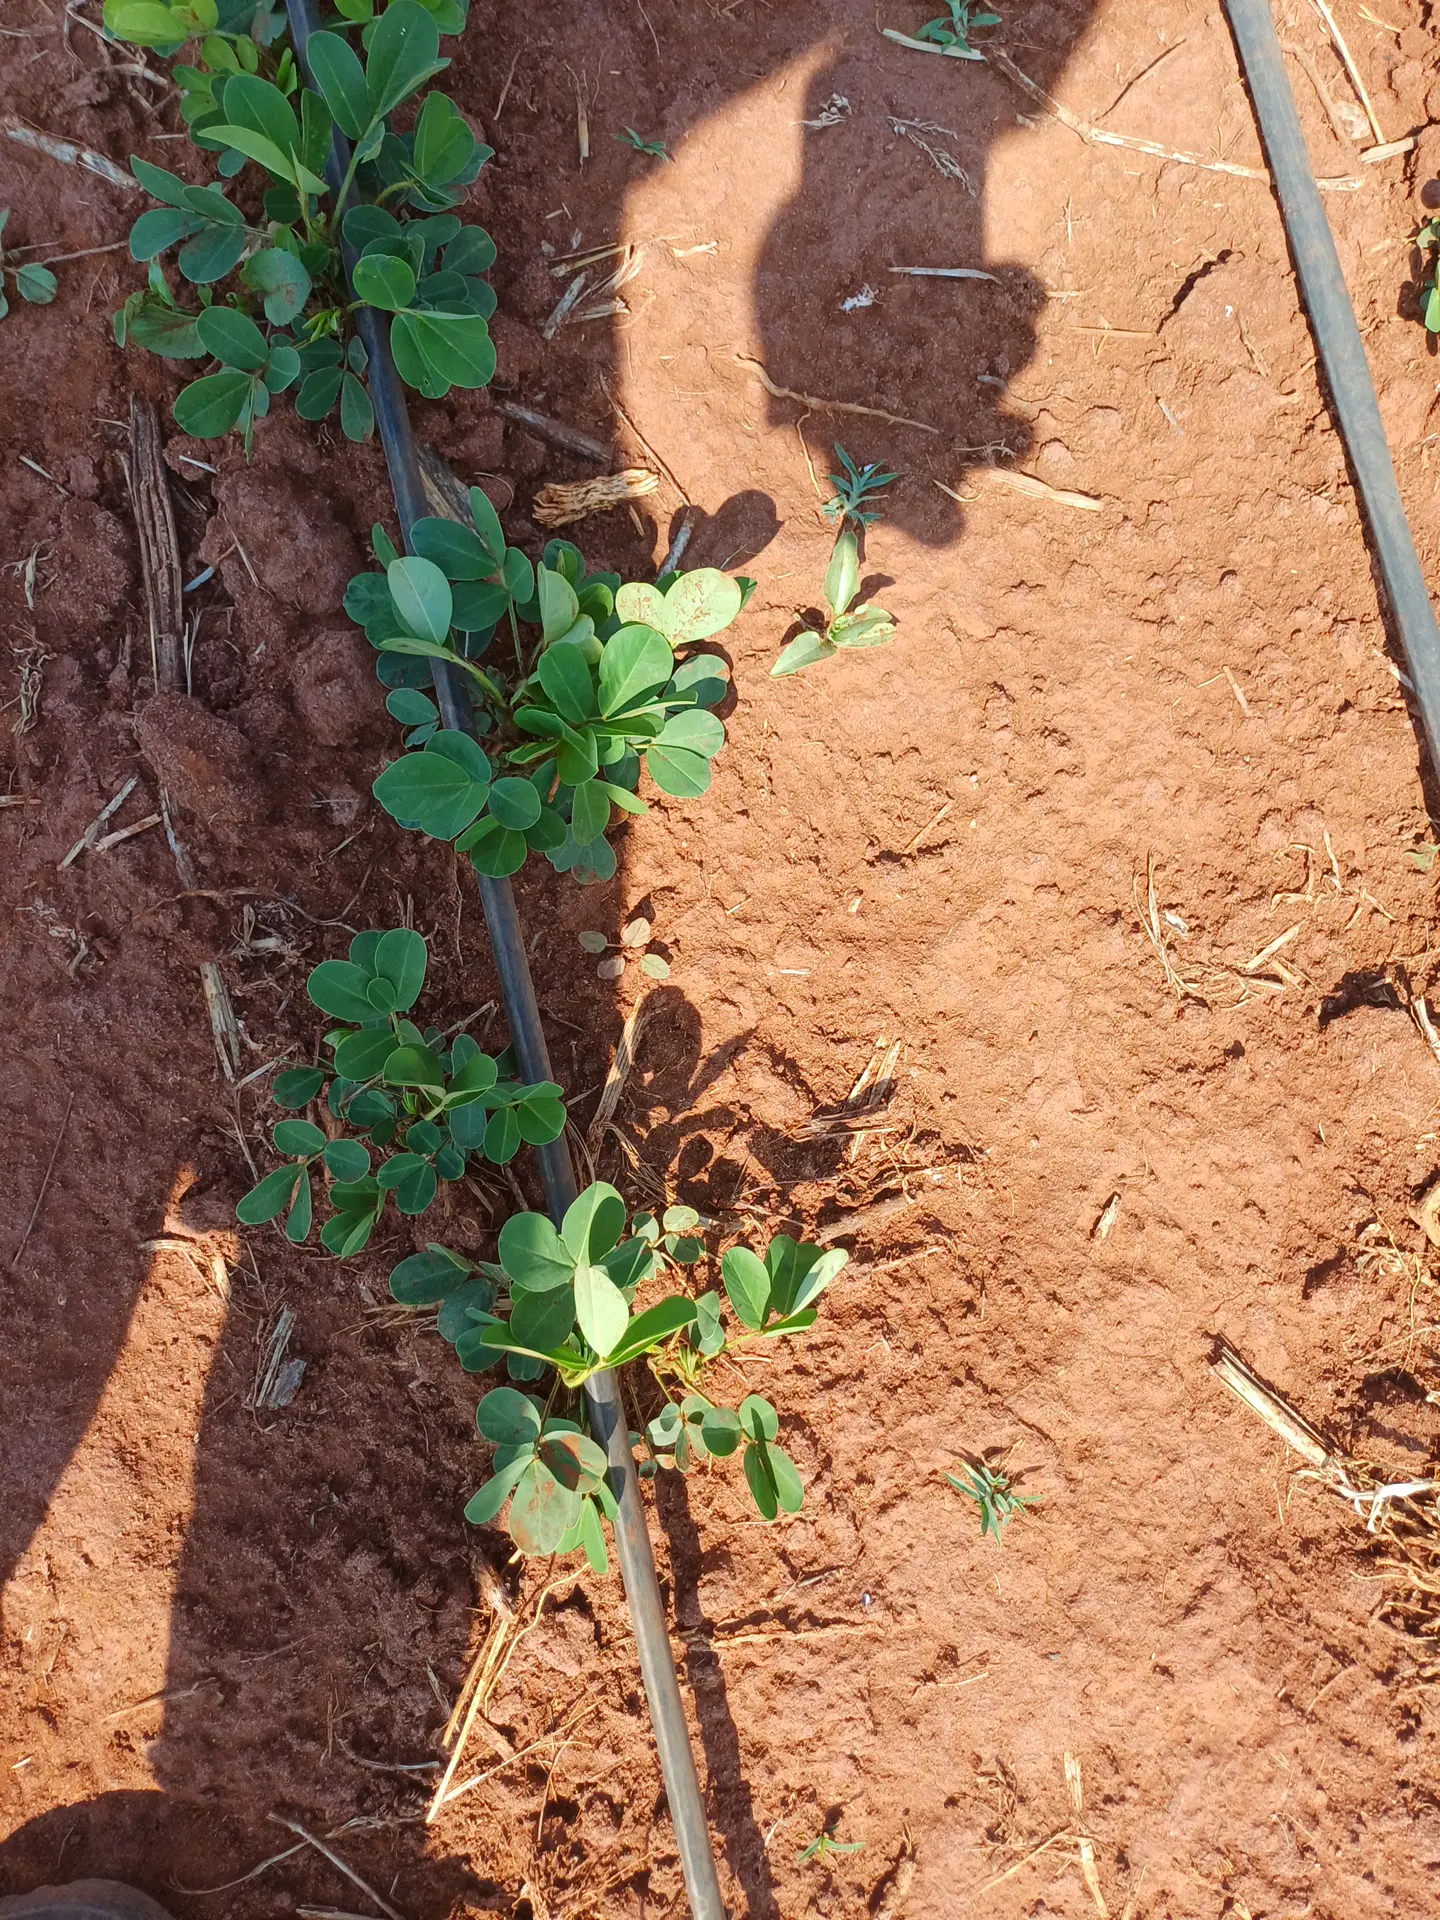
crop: groundnut
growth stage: vegetative
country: Kenya
